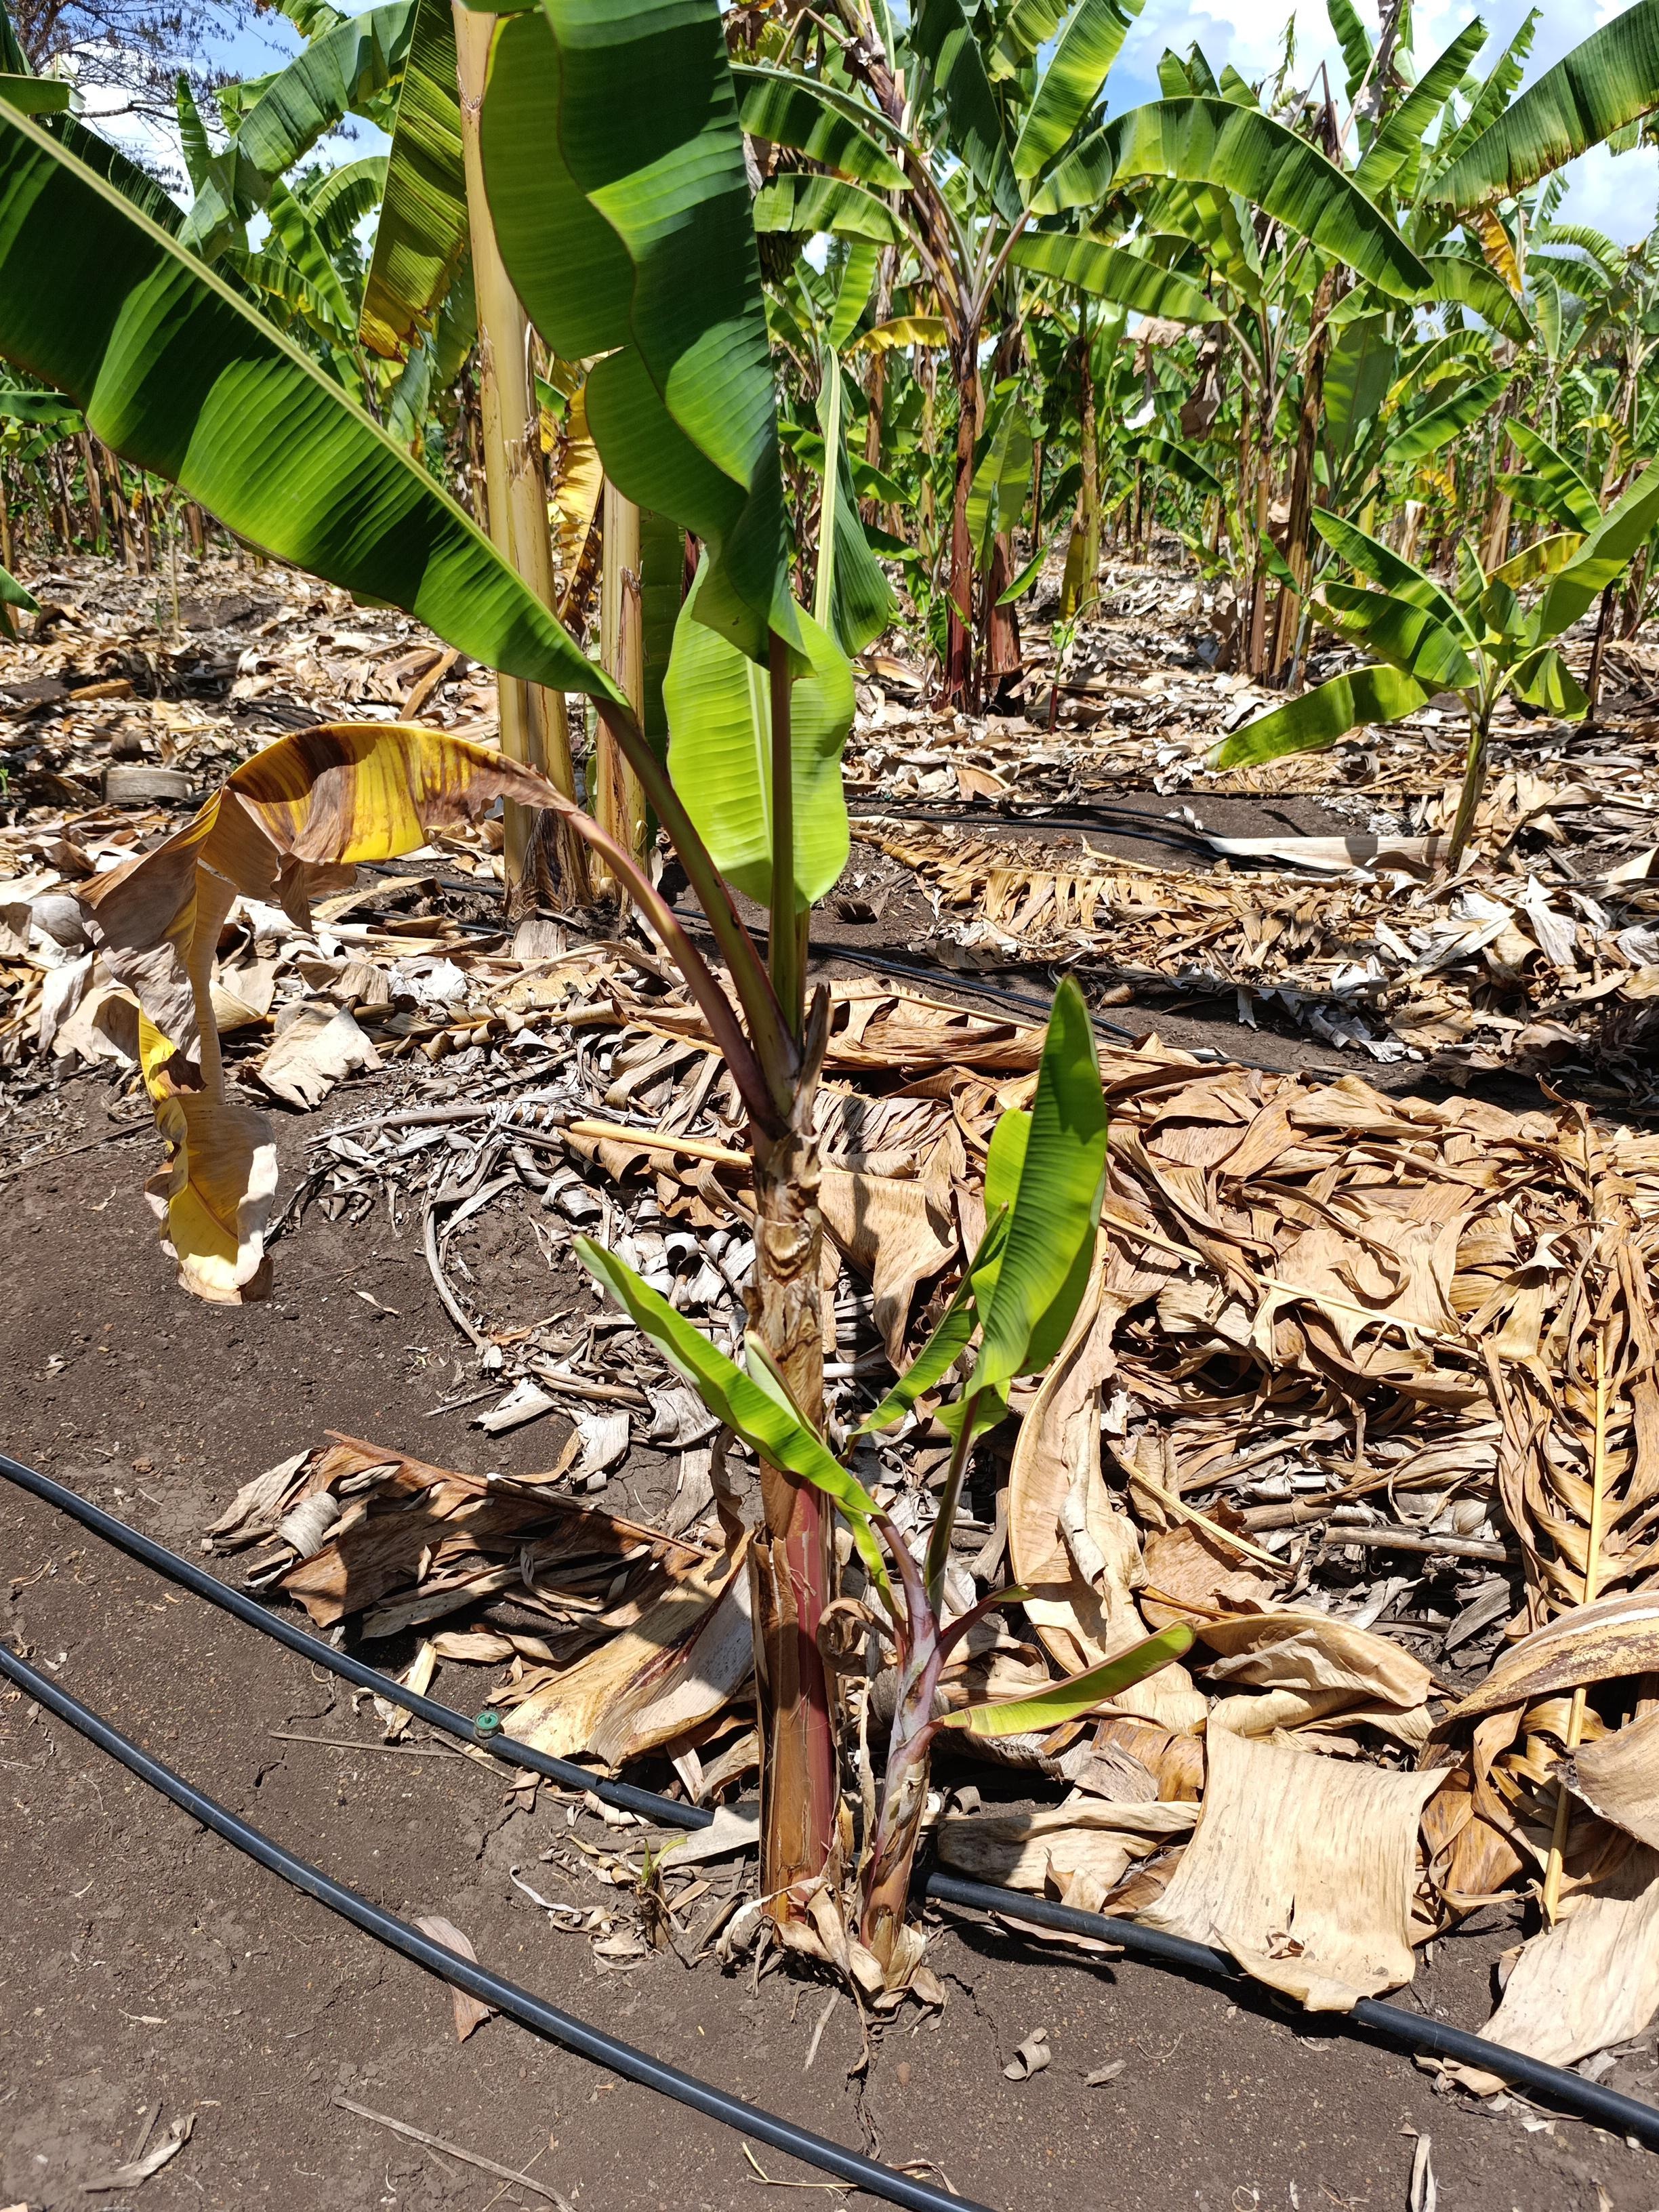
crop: banana
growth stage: vegetative
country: Tanzania
